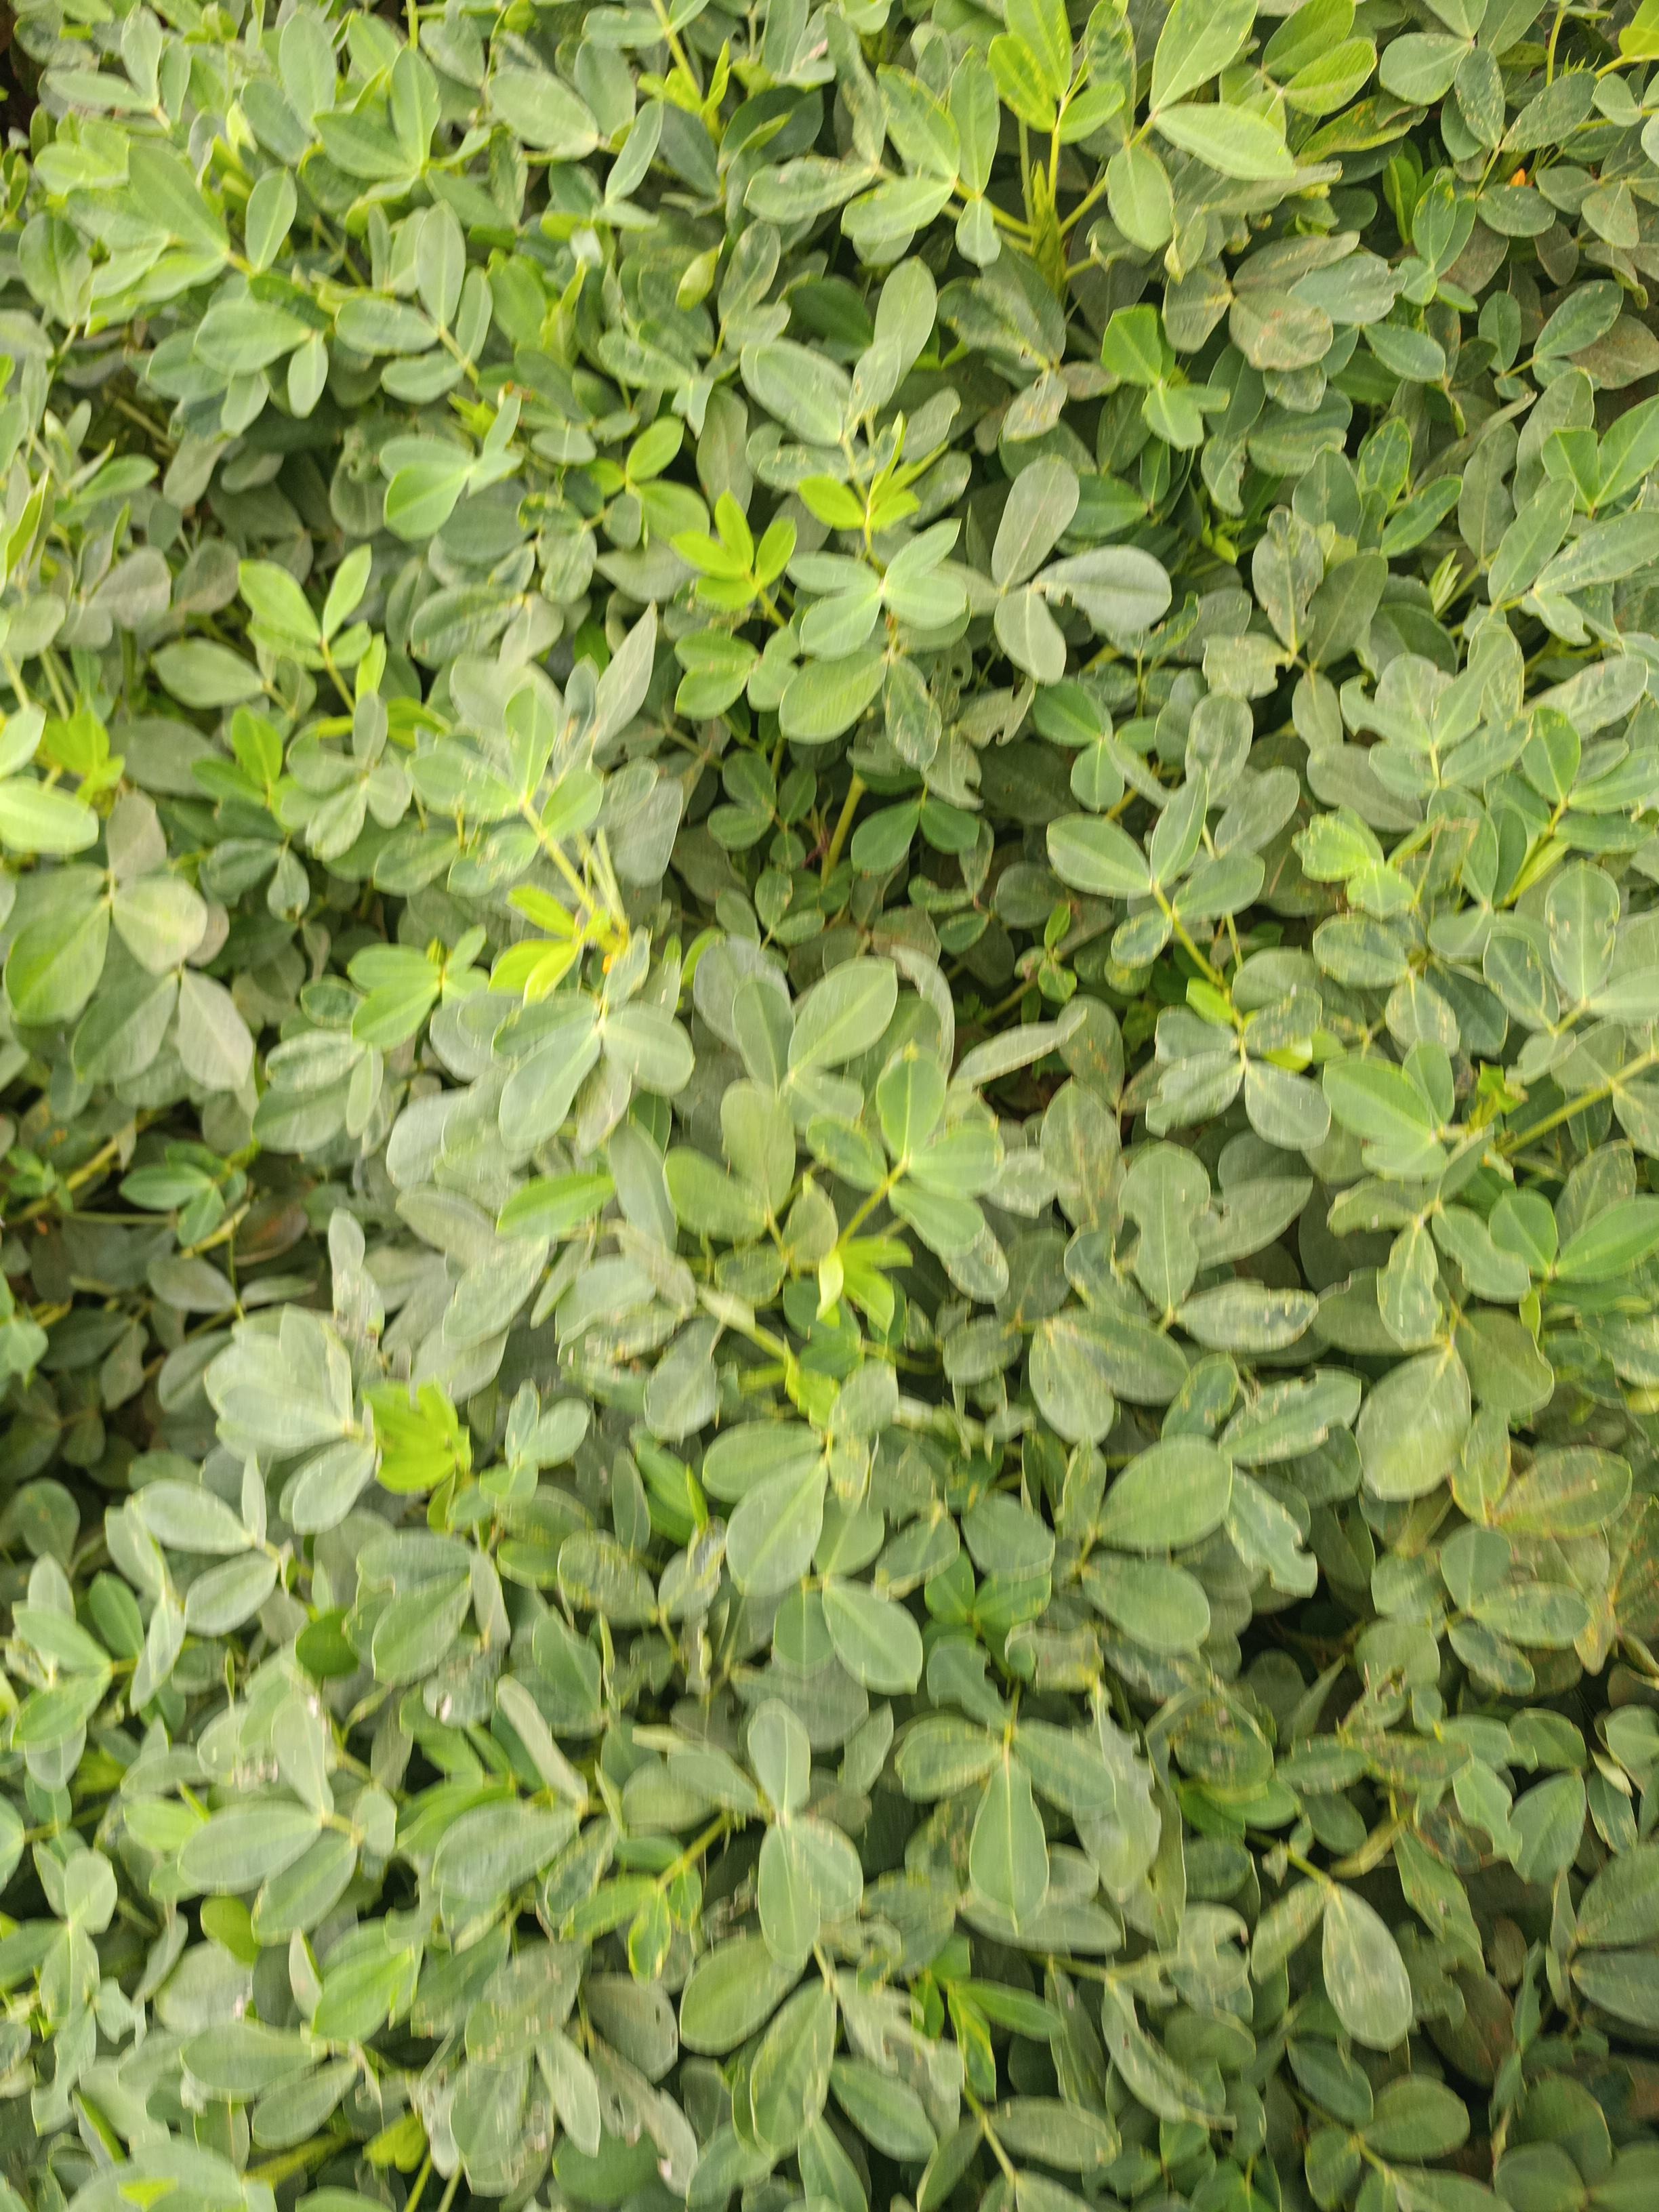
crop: groundnut
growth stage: pegging
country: Kenya
